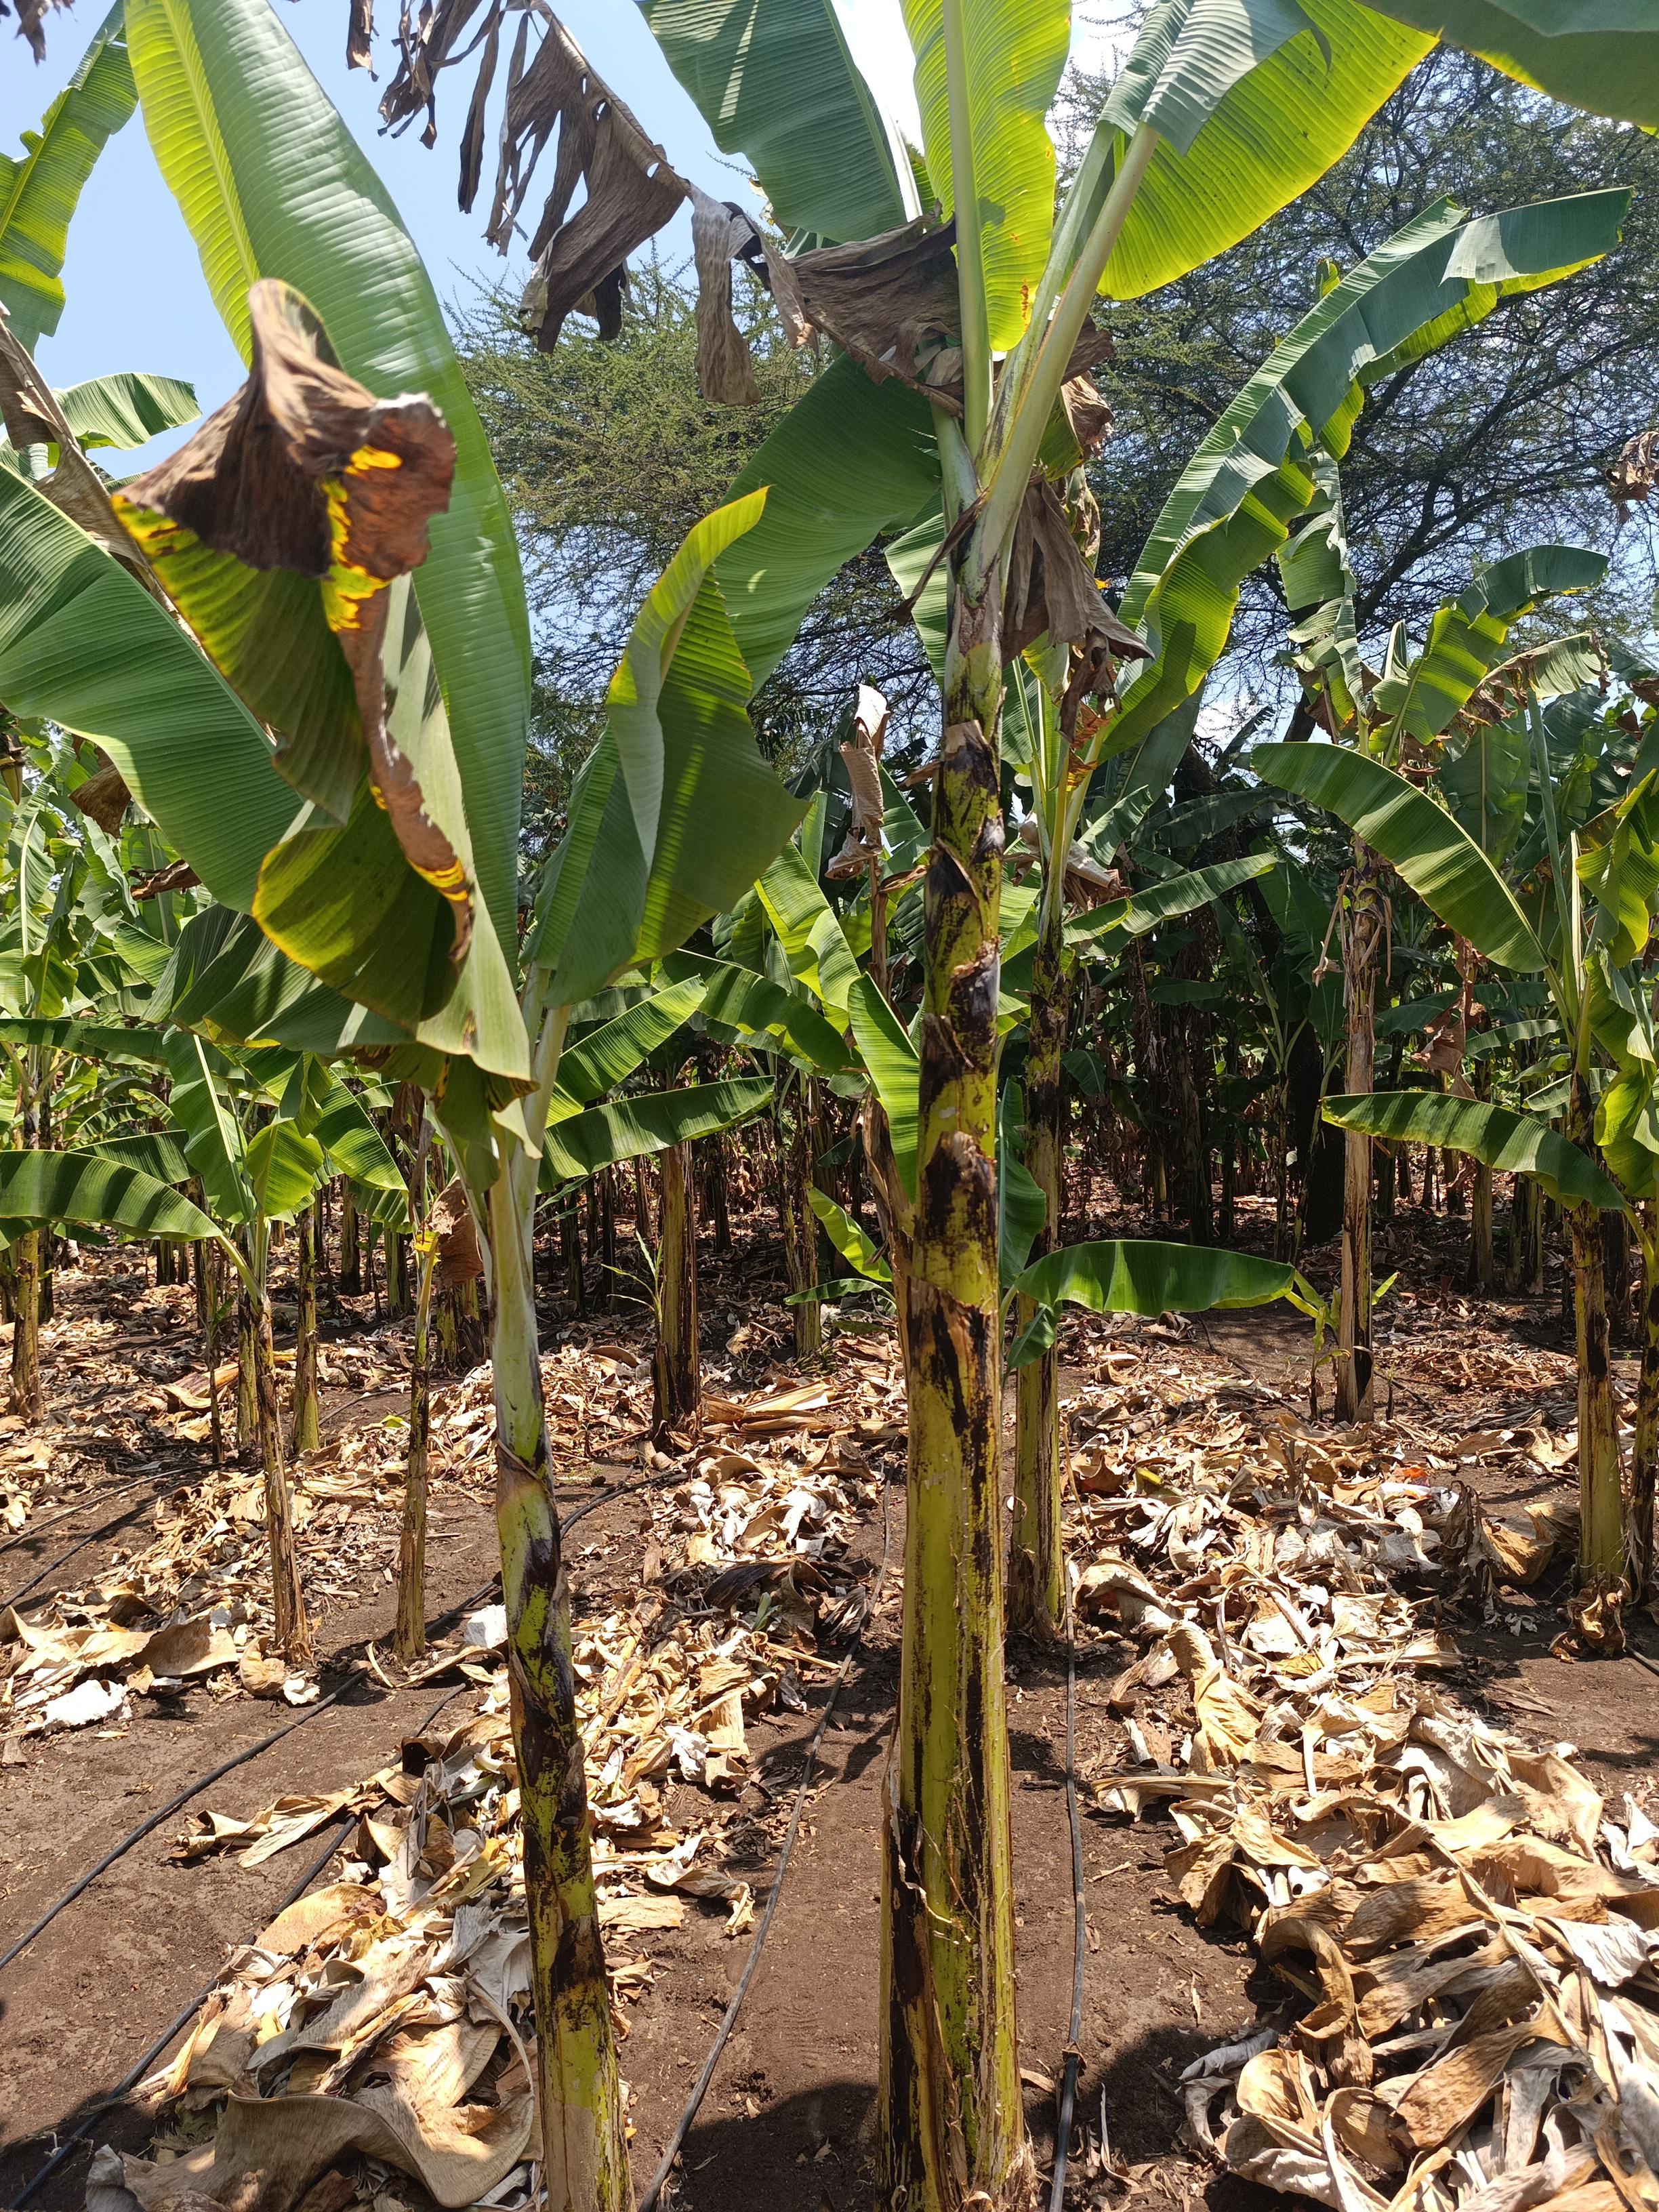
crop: banana
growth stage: vegetative
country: Tanzania
